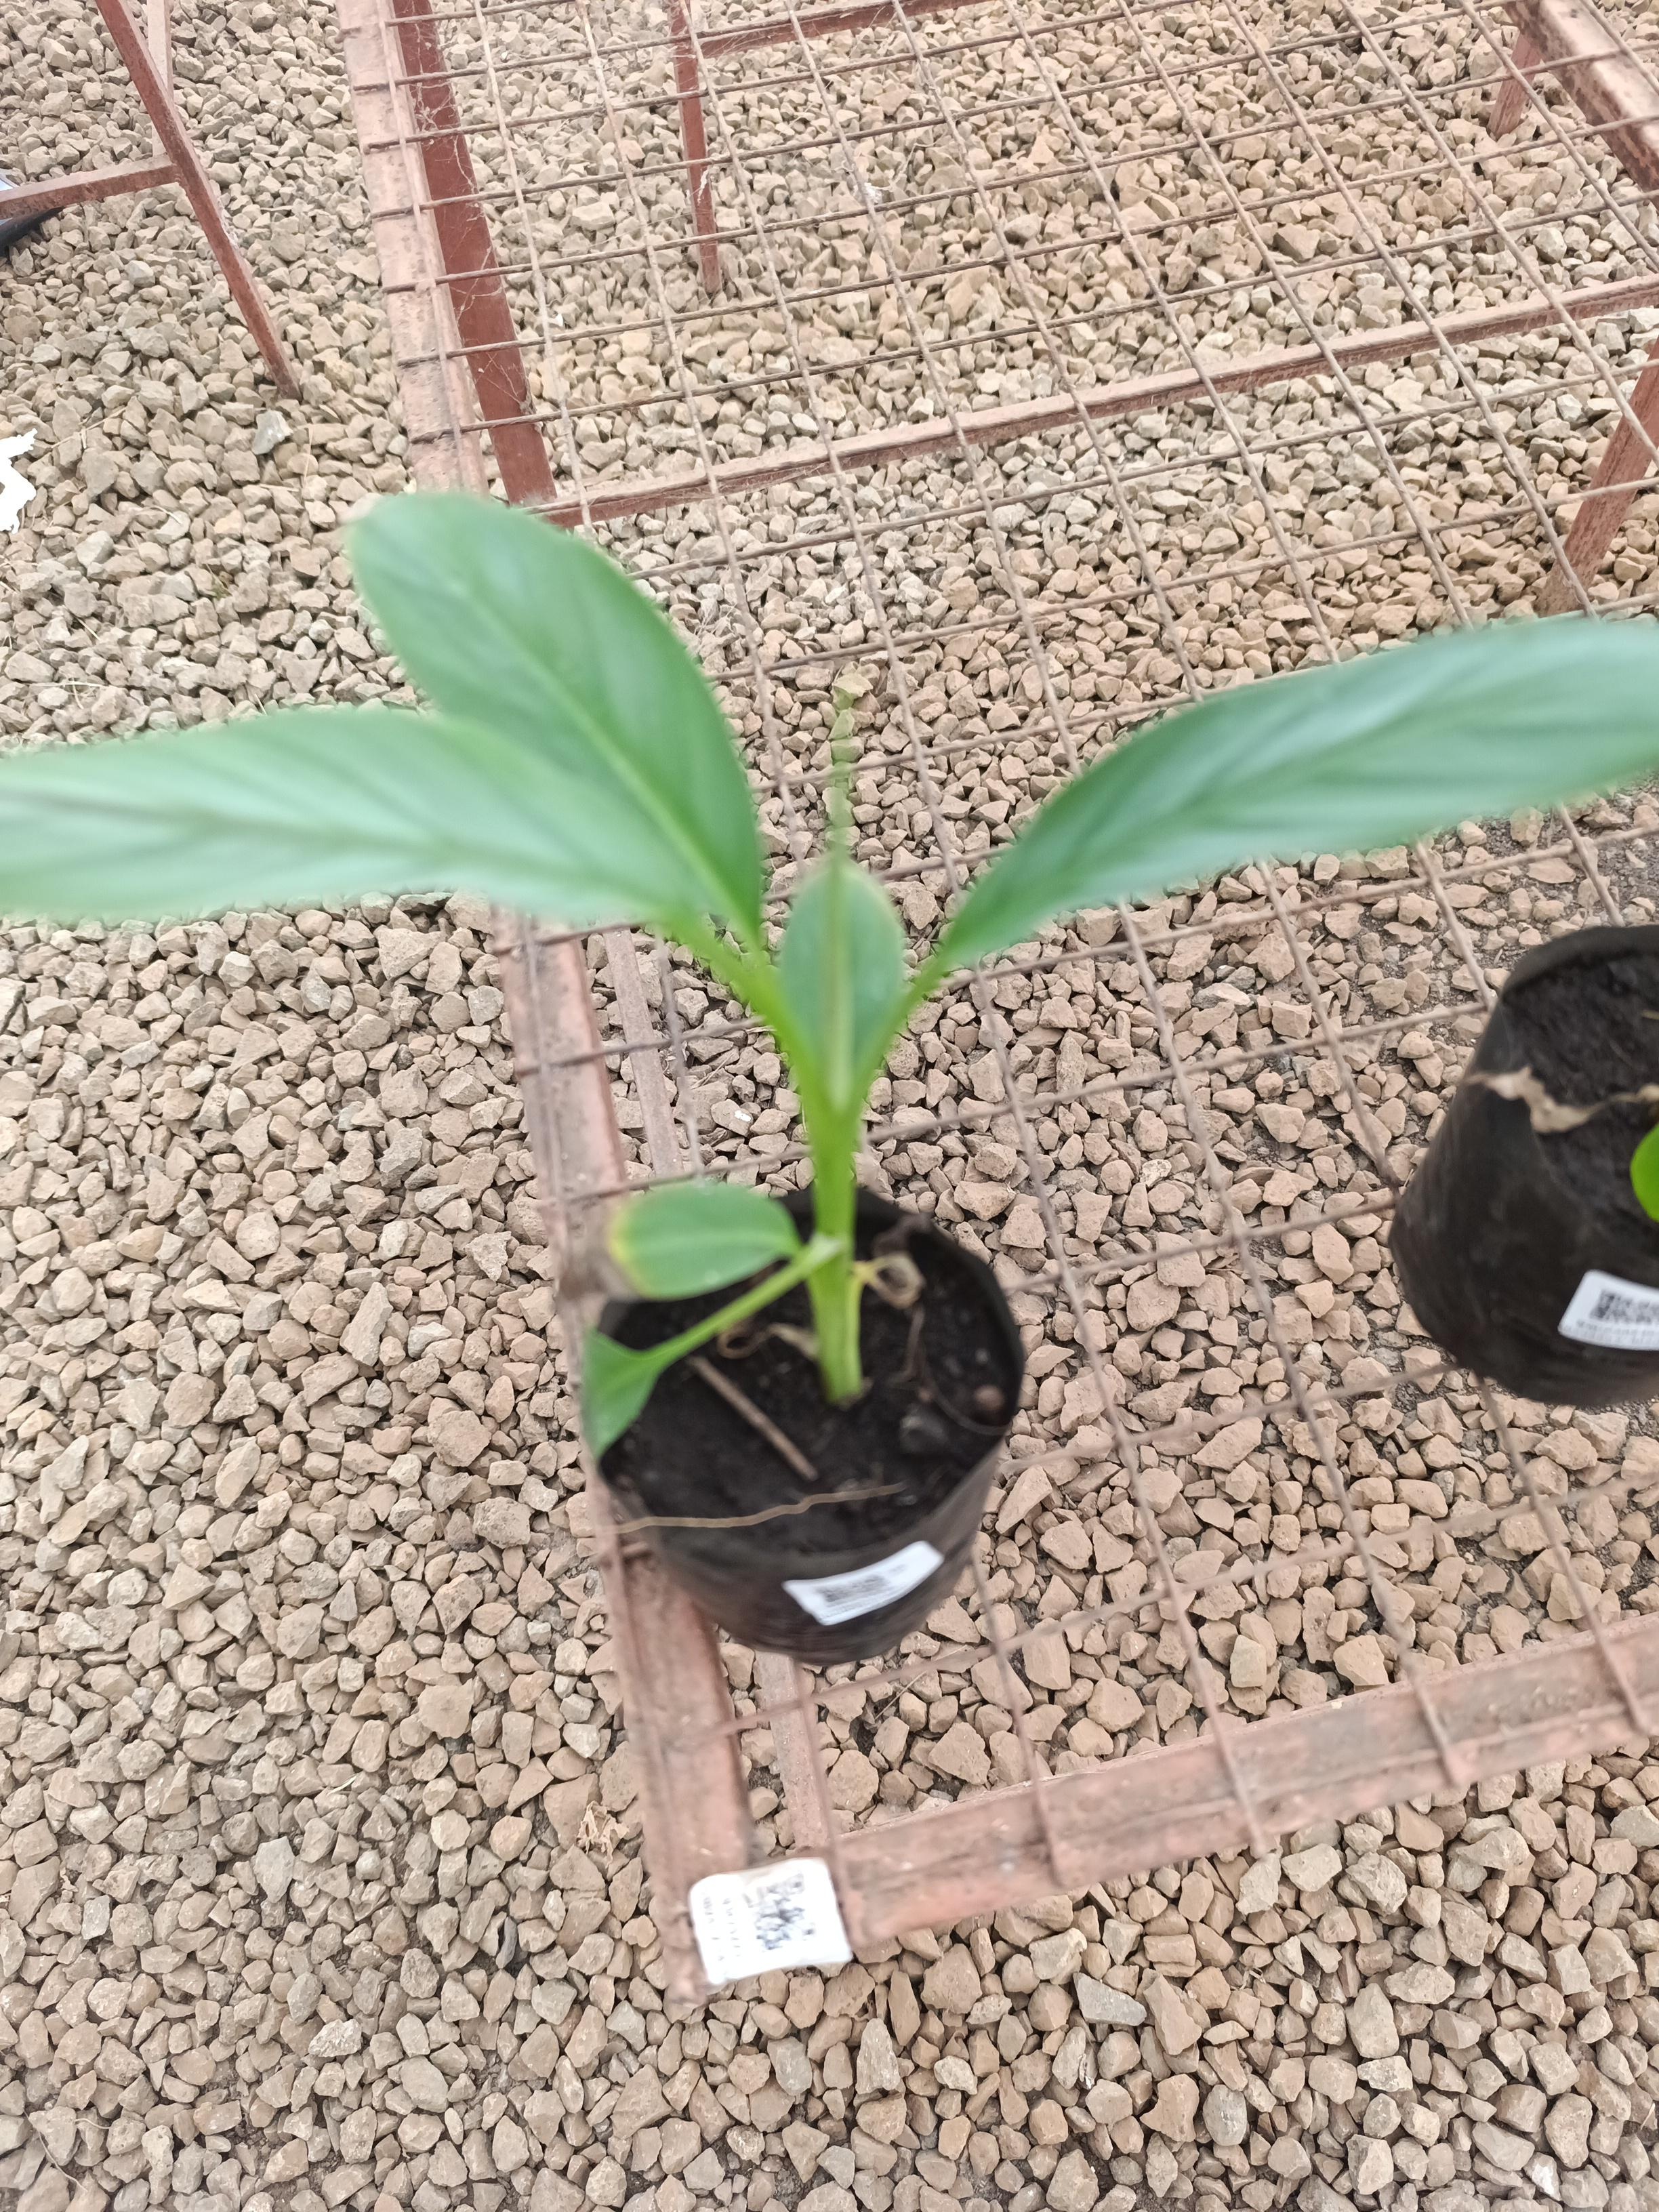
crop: banana
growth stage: vegetative
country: Tanzania
